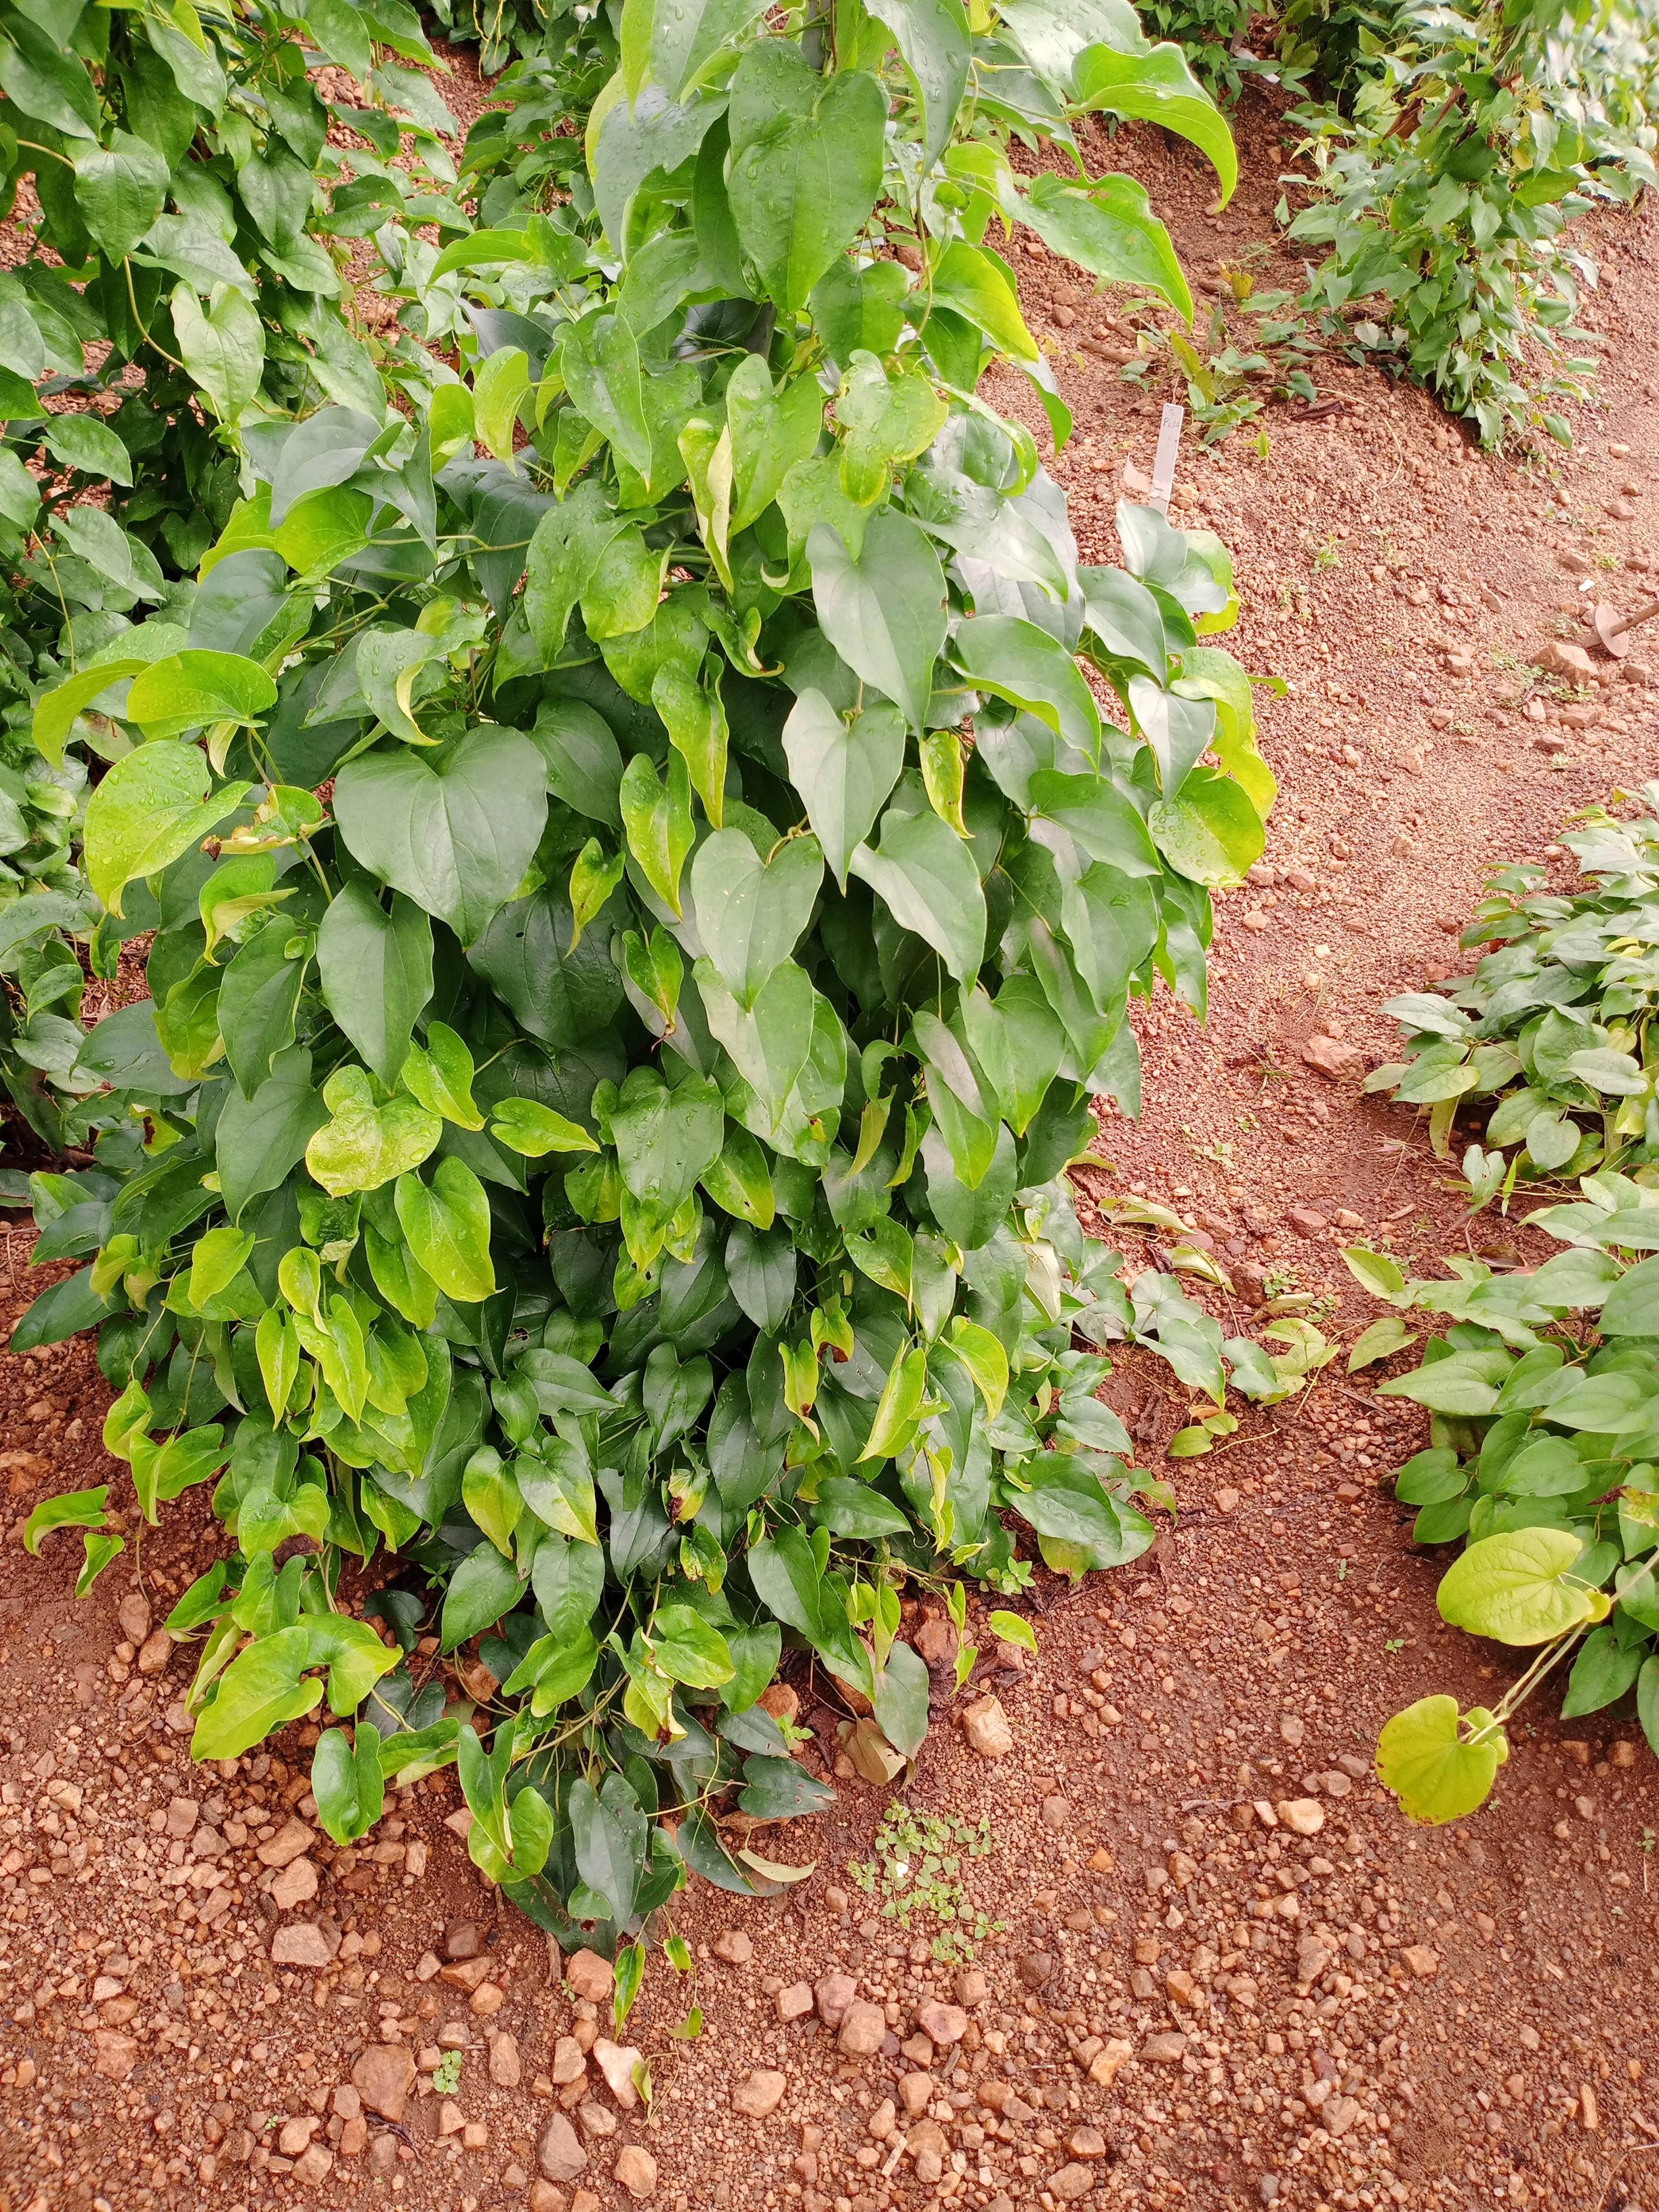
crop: yam
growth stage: vegetative
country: Nigeria
